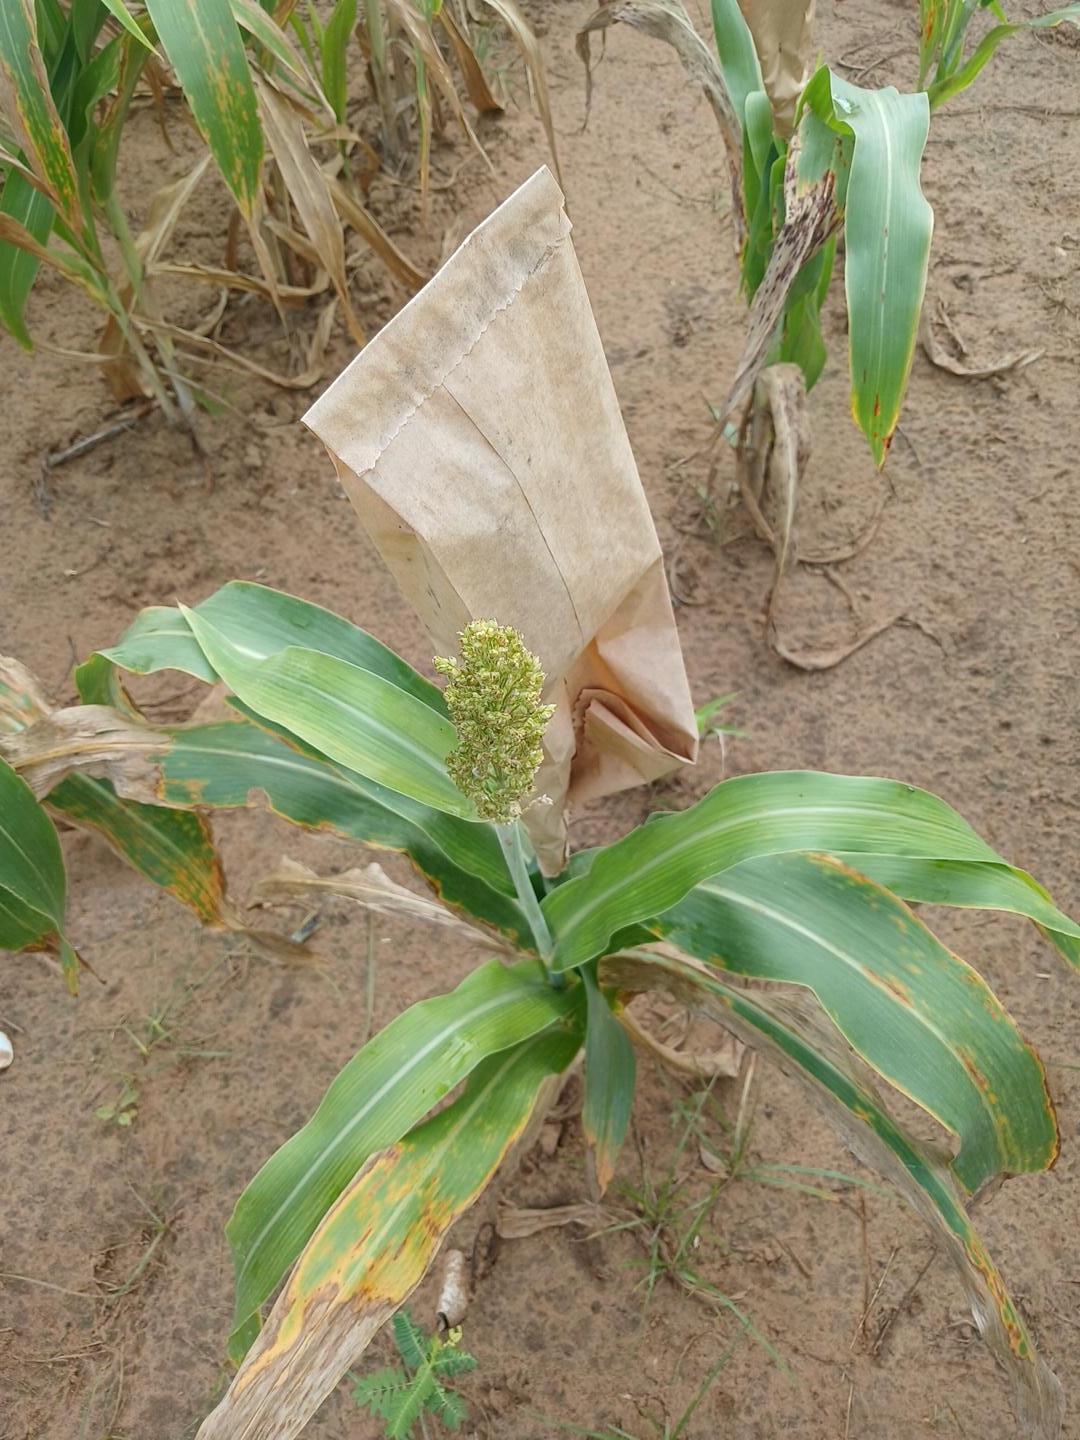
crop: sorghum
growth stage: filling grain
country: Senegal
